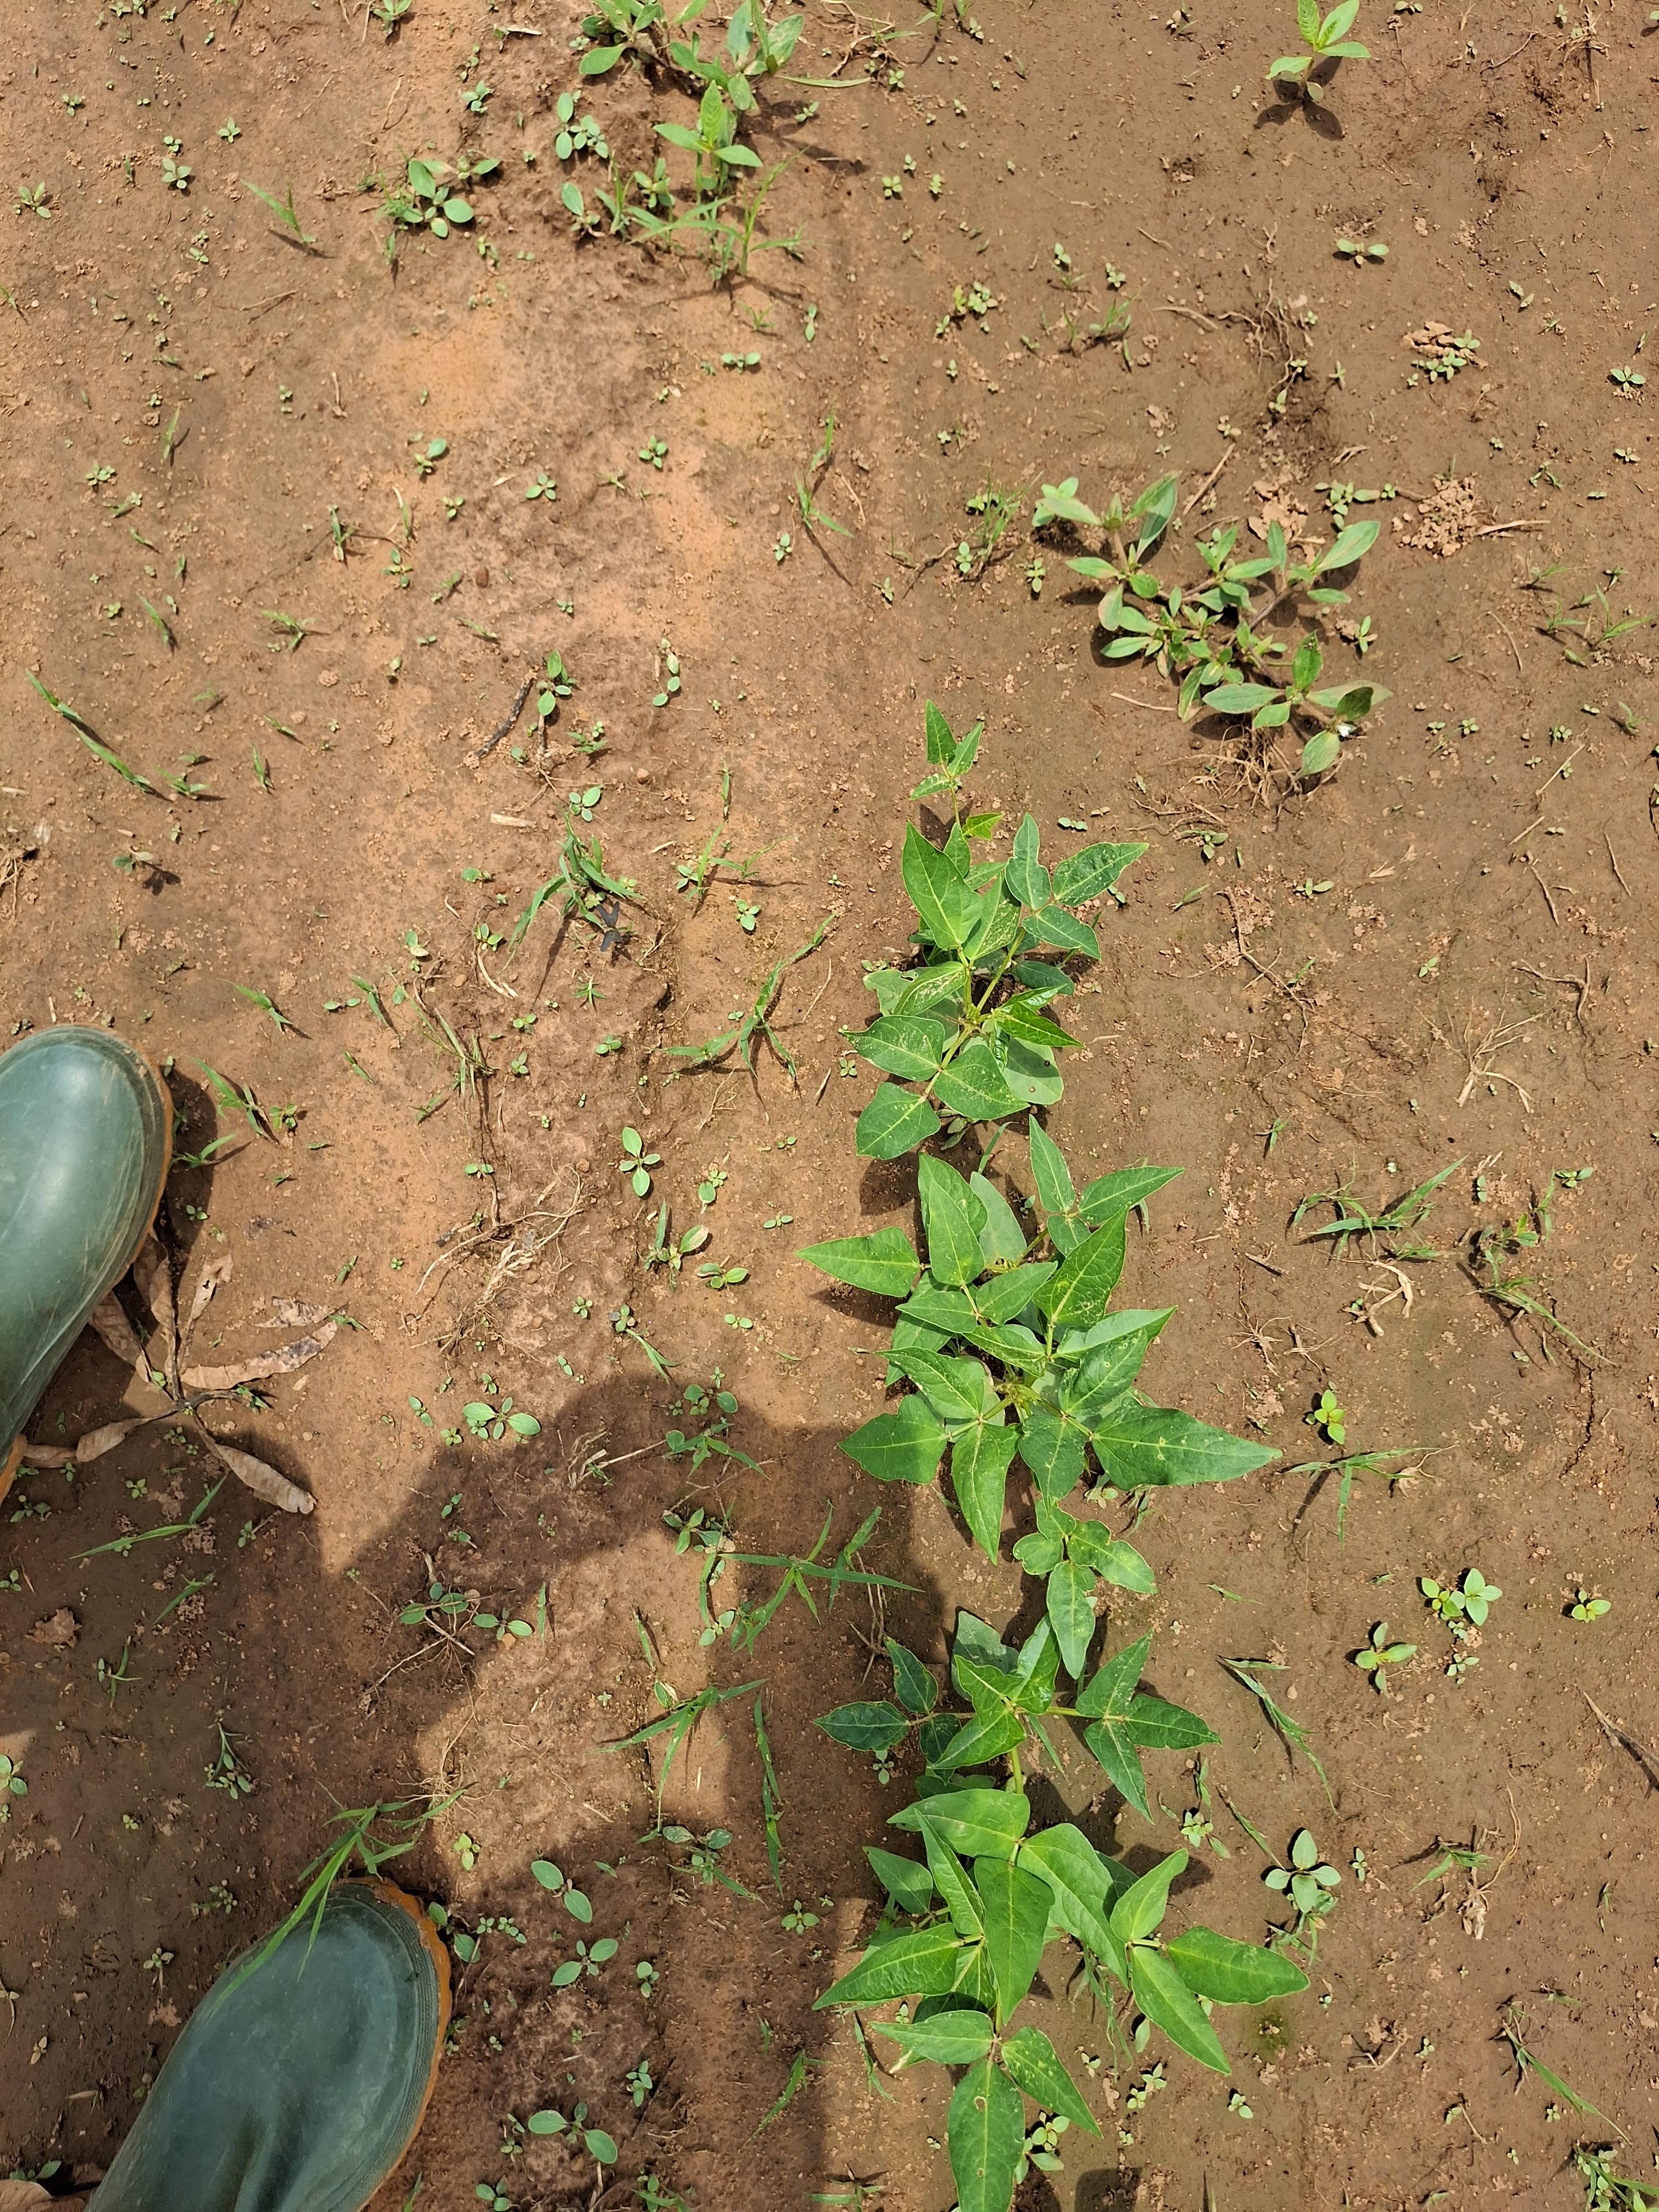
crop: cowpea
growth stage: sprouting emergence
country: Nigeria
